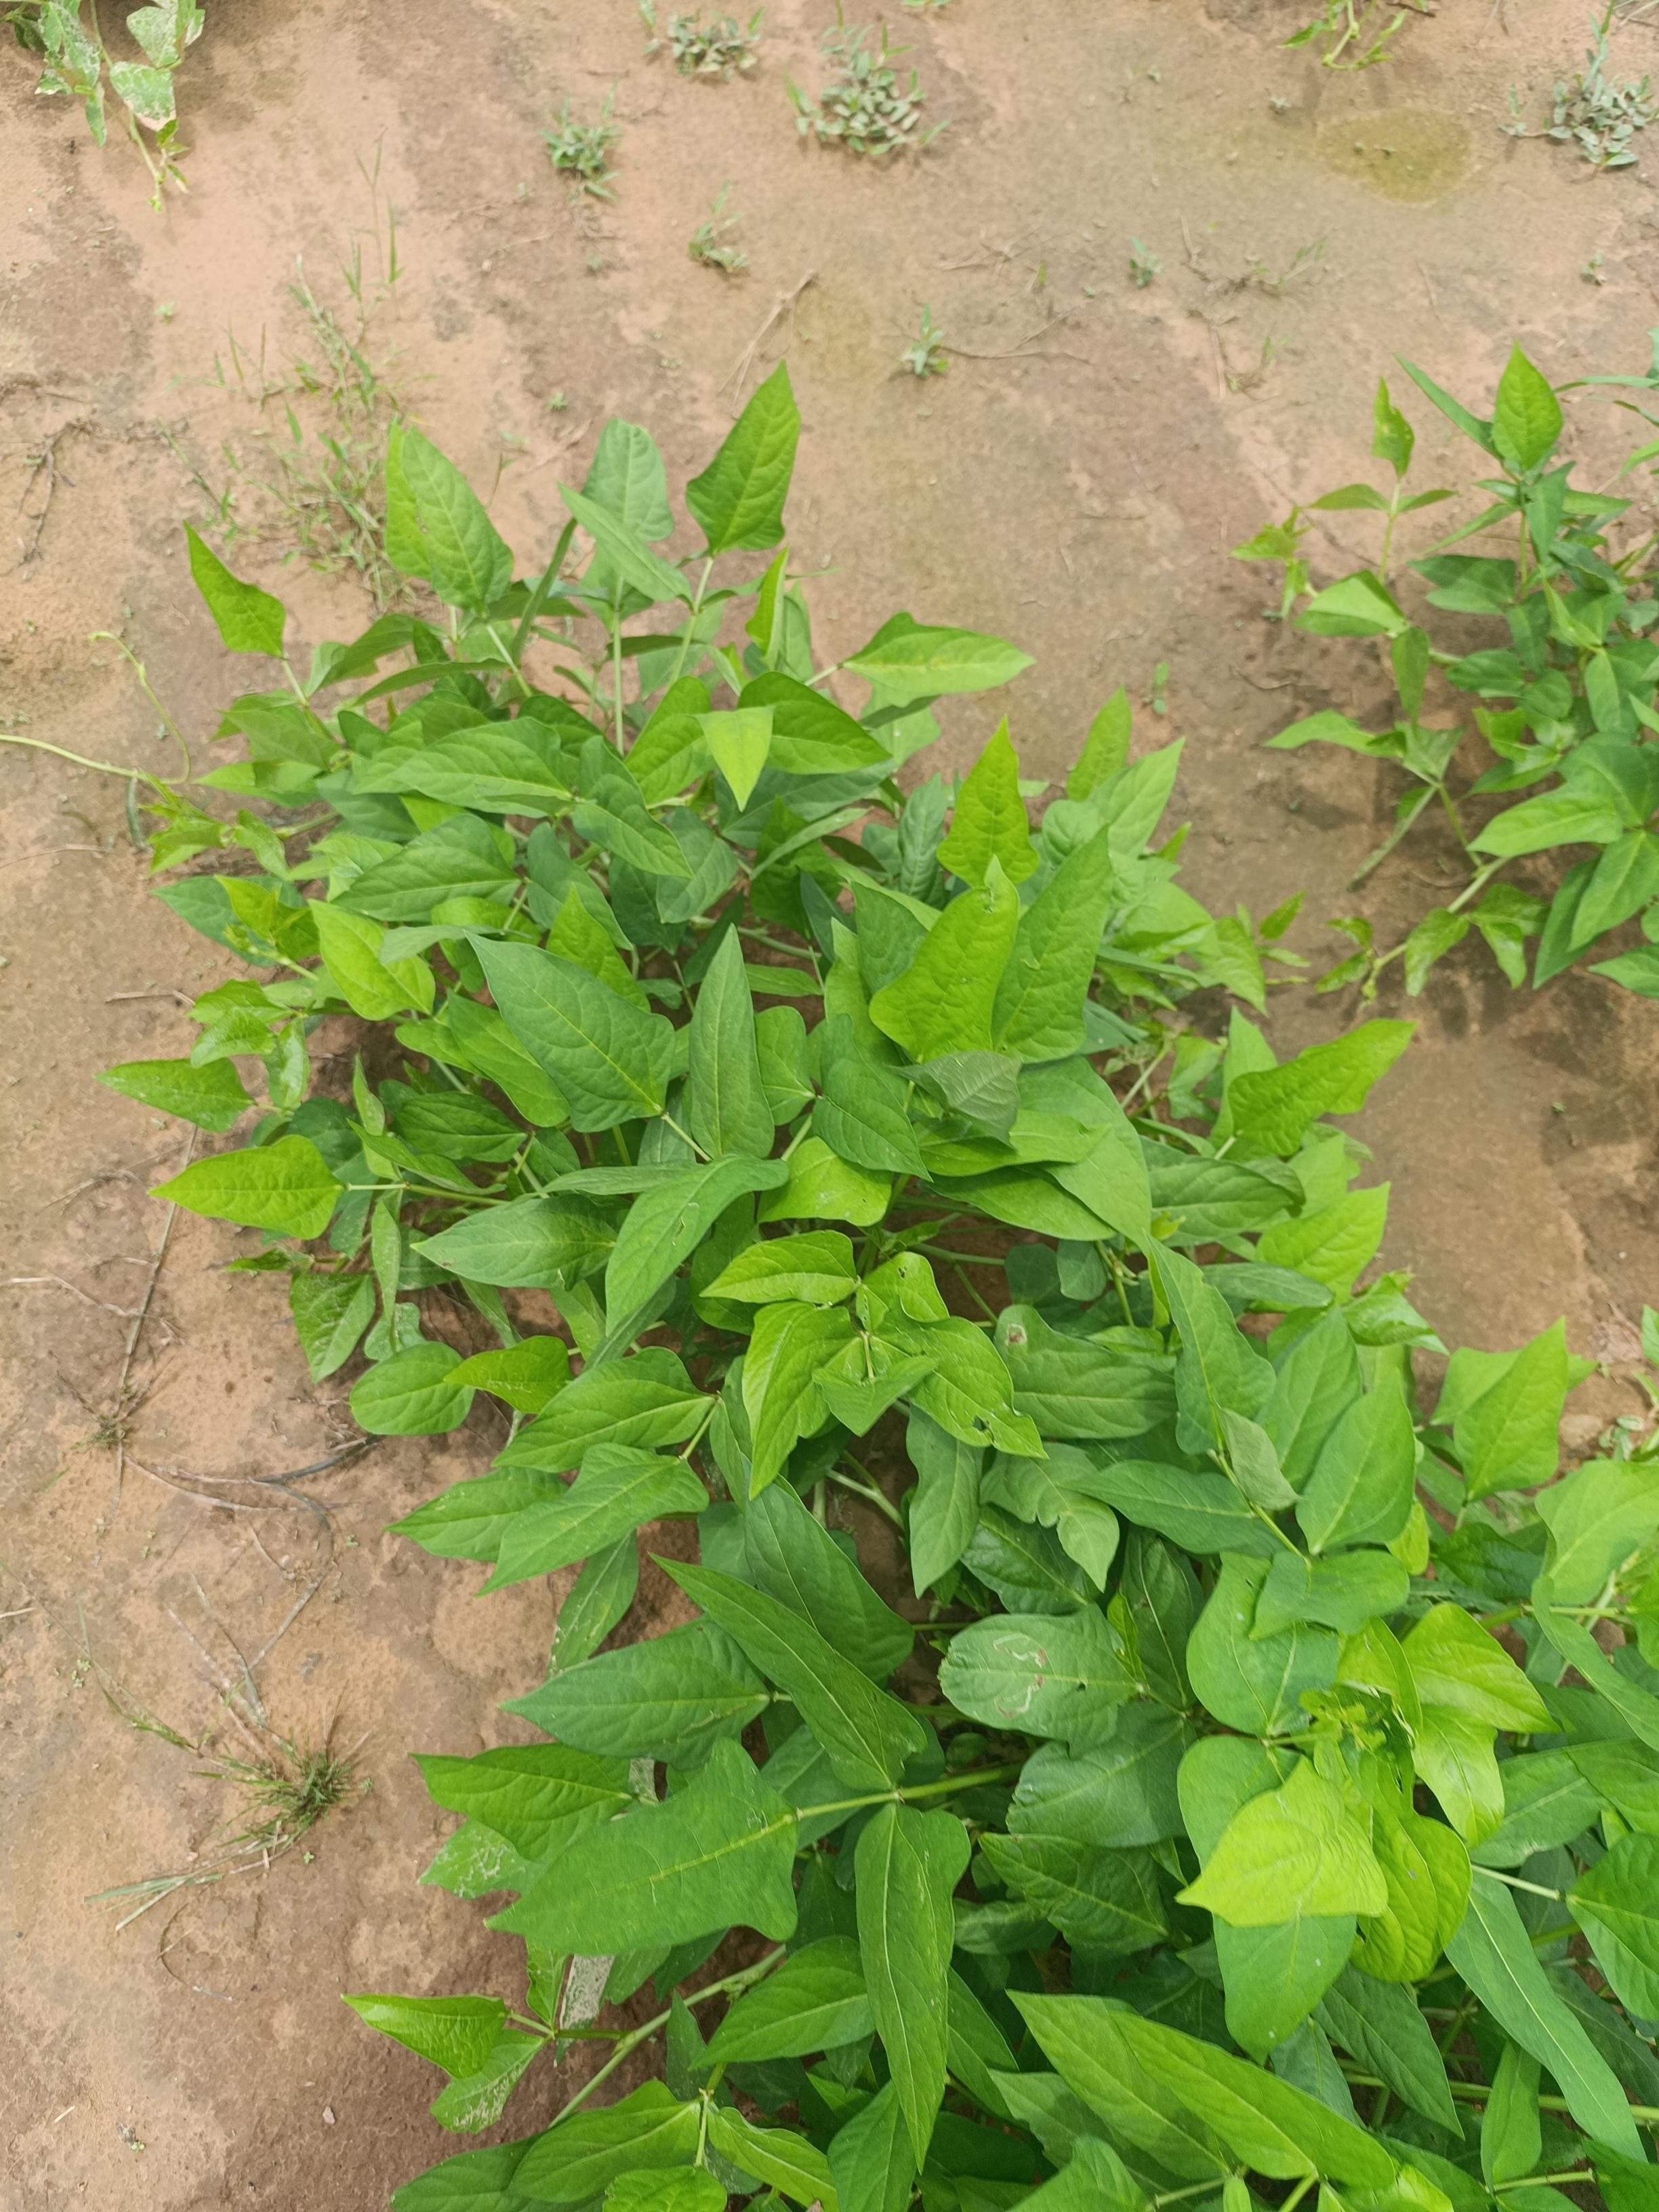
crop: cowpea
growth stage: development pod
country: Nigeria
